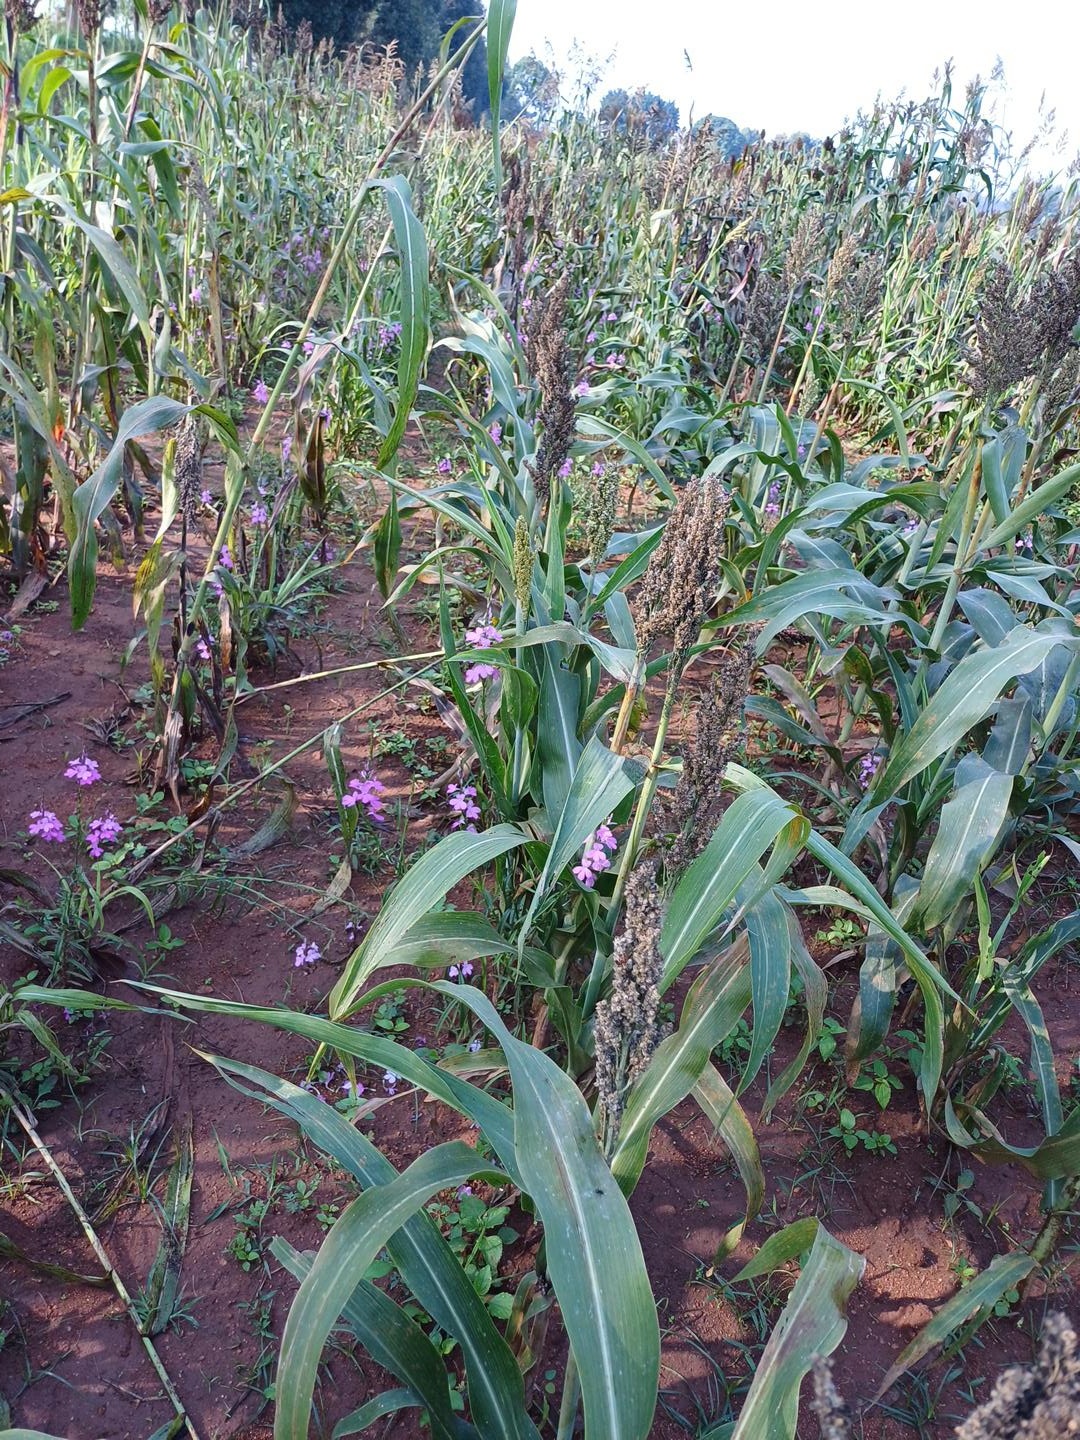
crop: sorghum
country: Kenya
